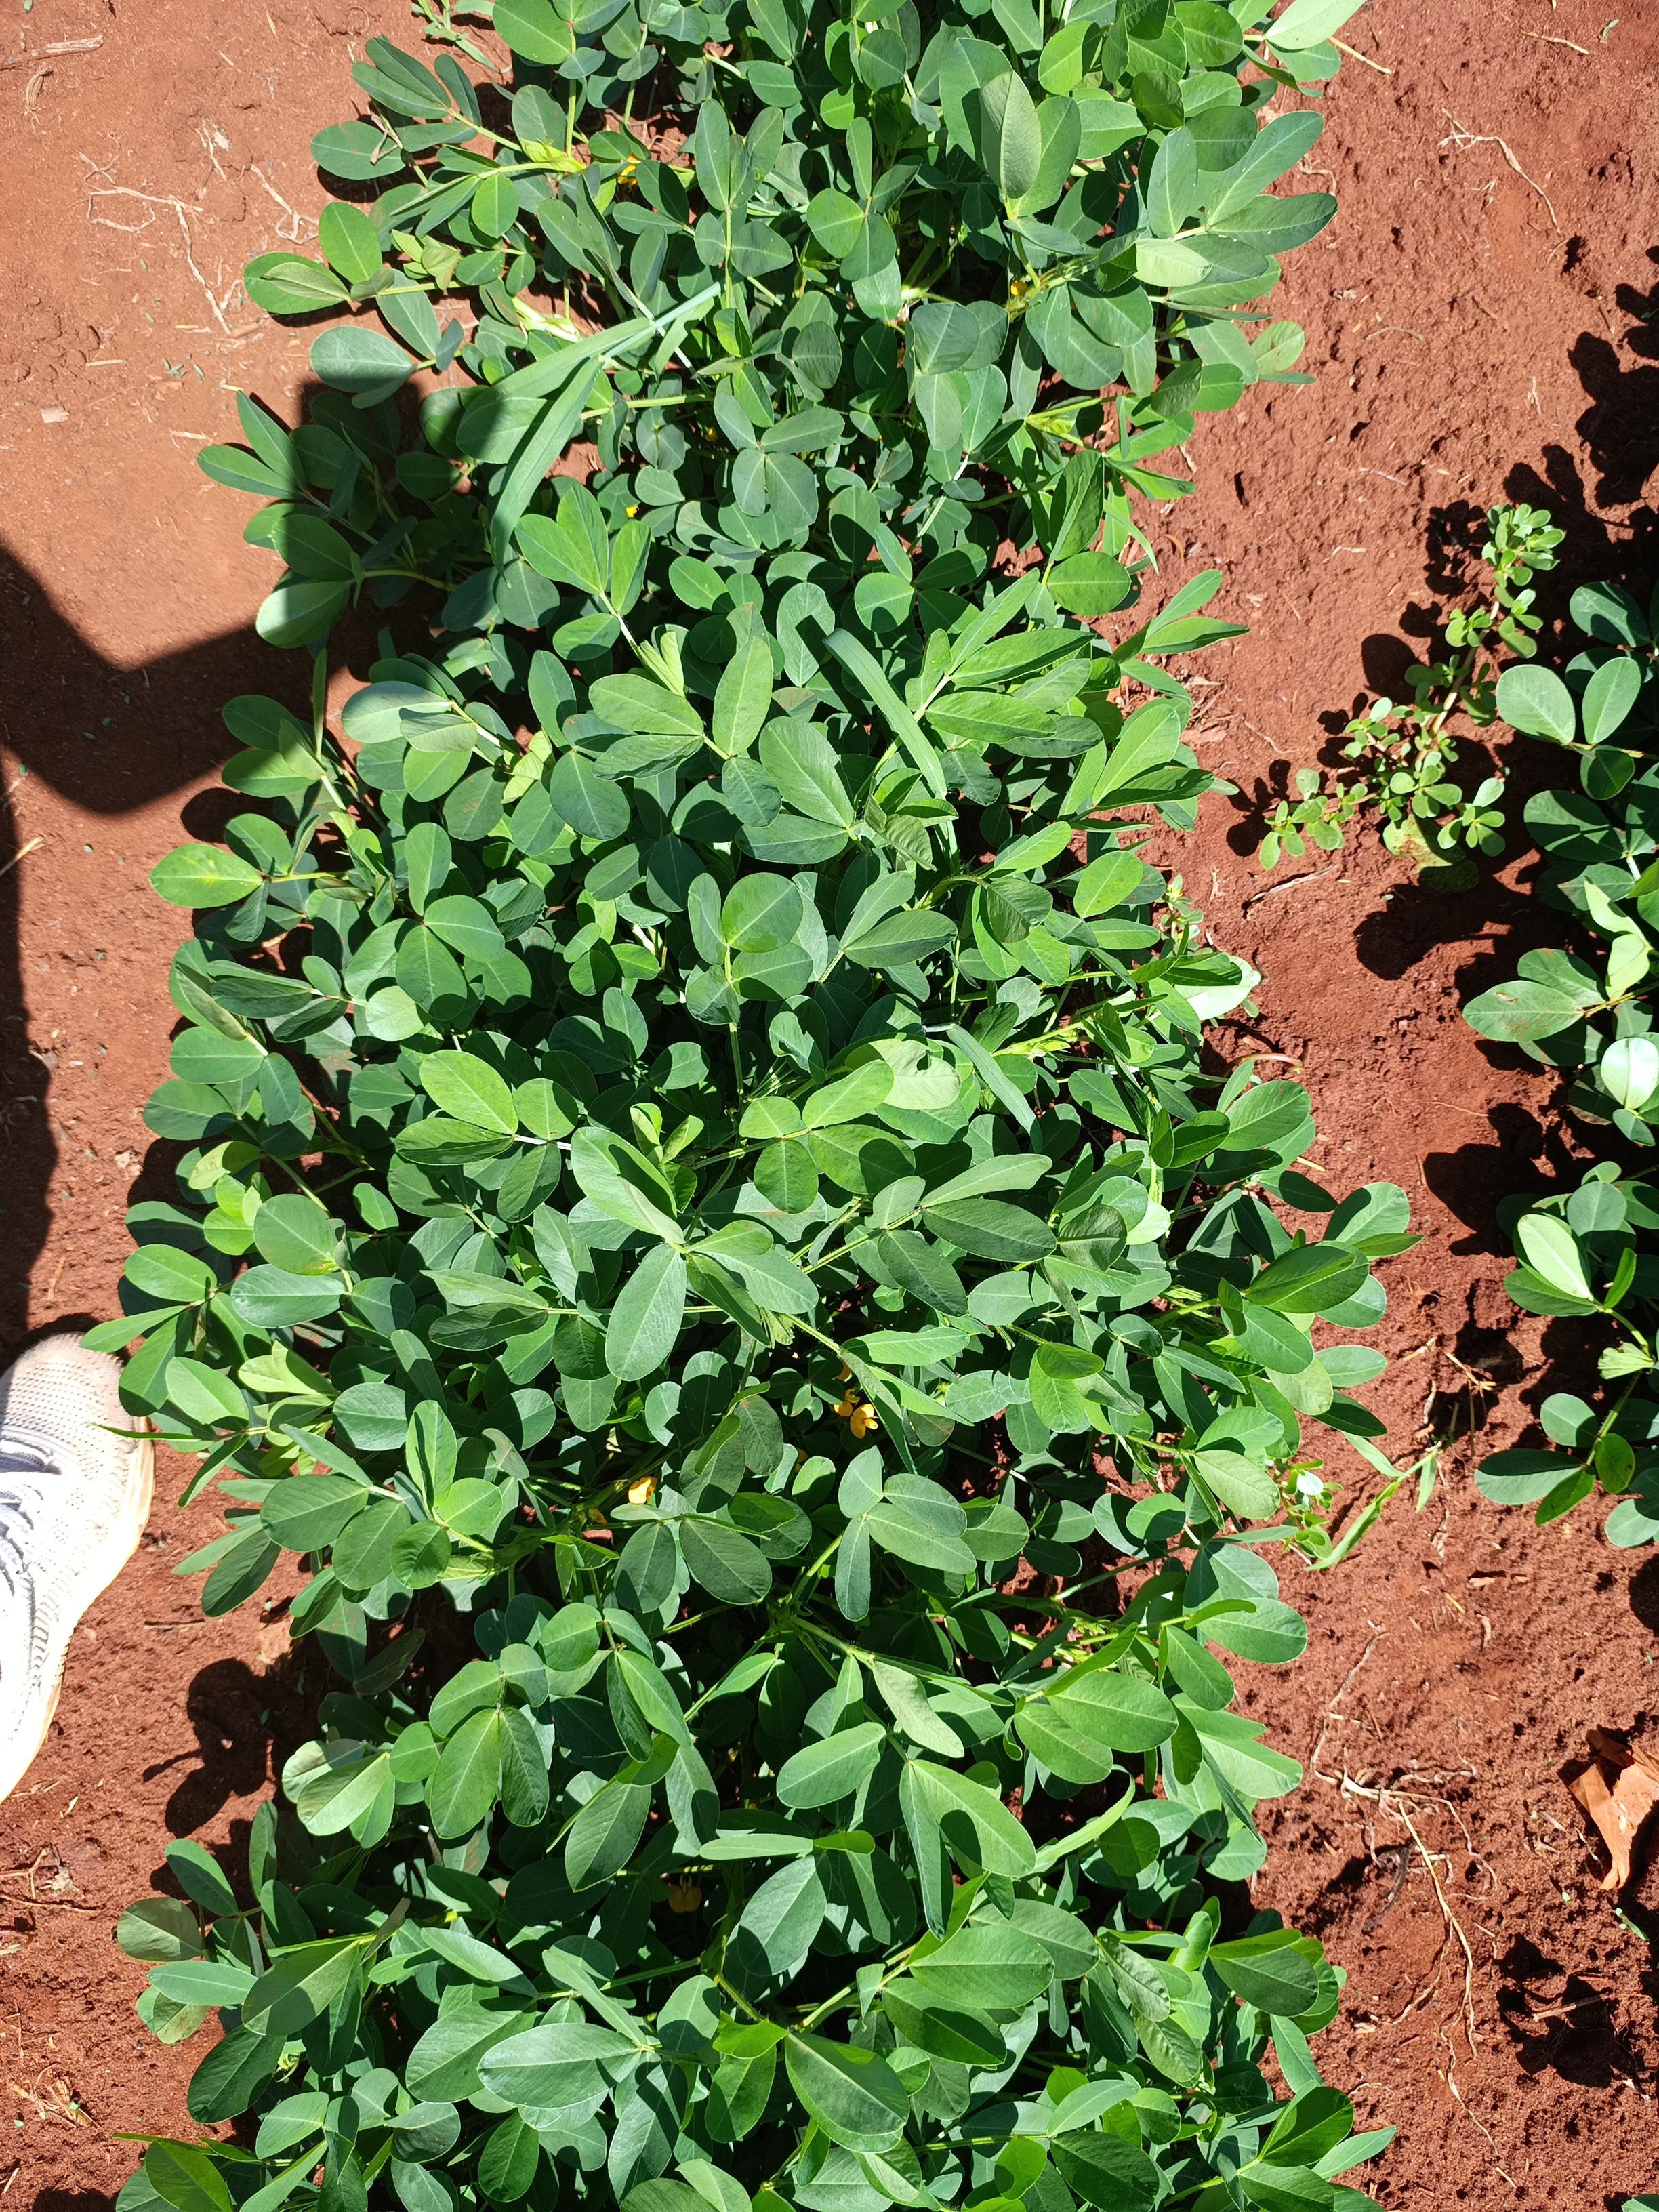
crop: groundnut
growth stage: flowering
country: Kenya
